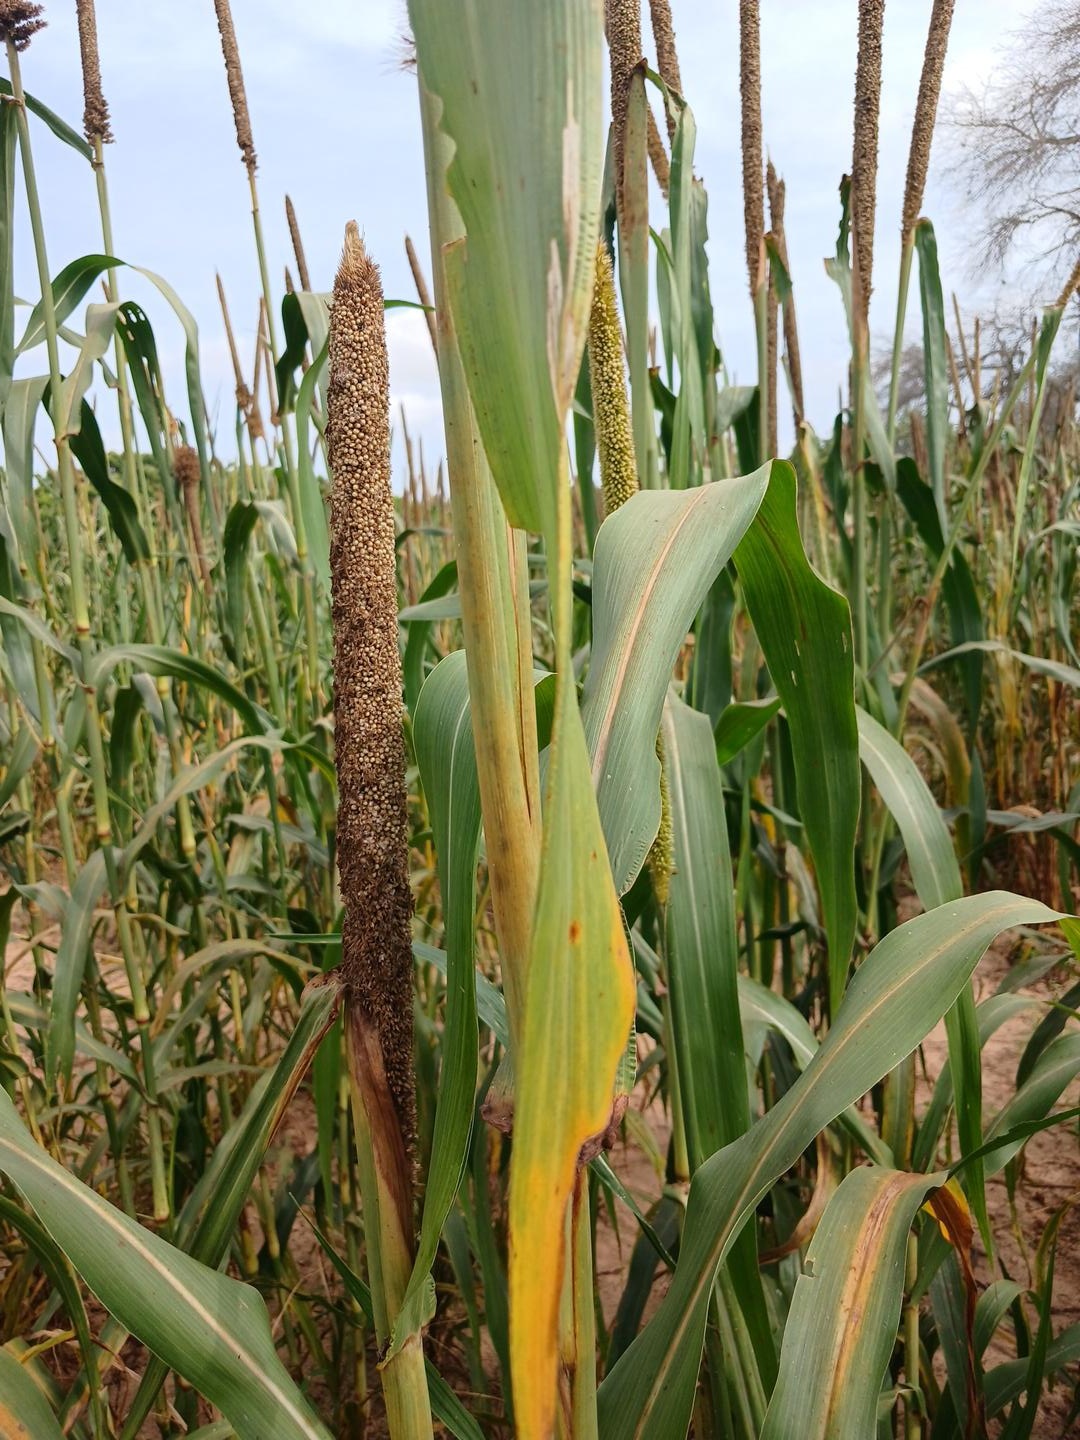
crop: pearl millet
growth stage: maturity
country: Senegal
